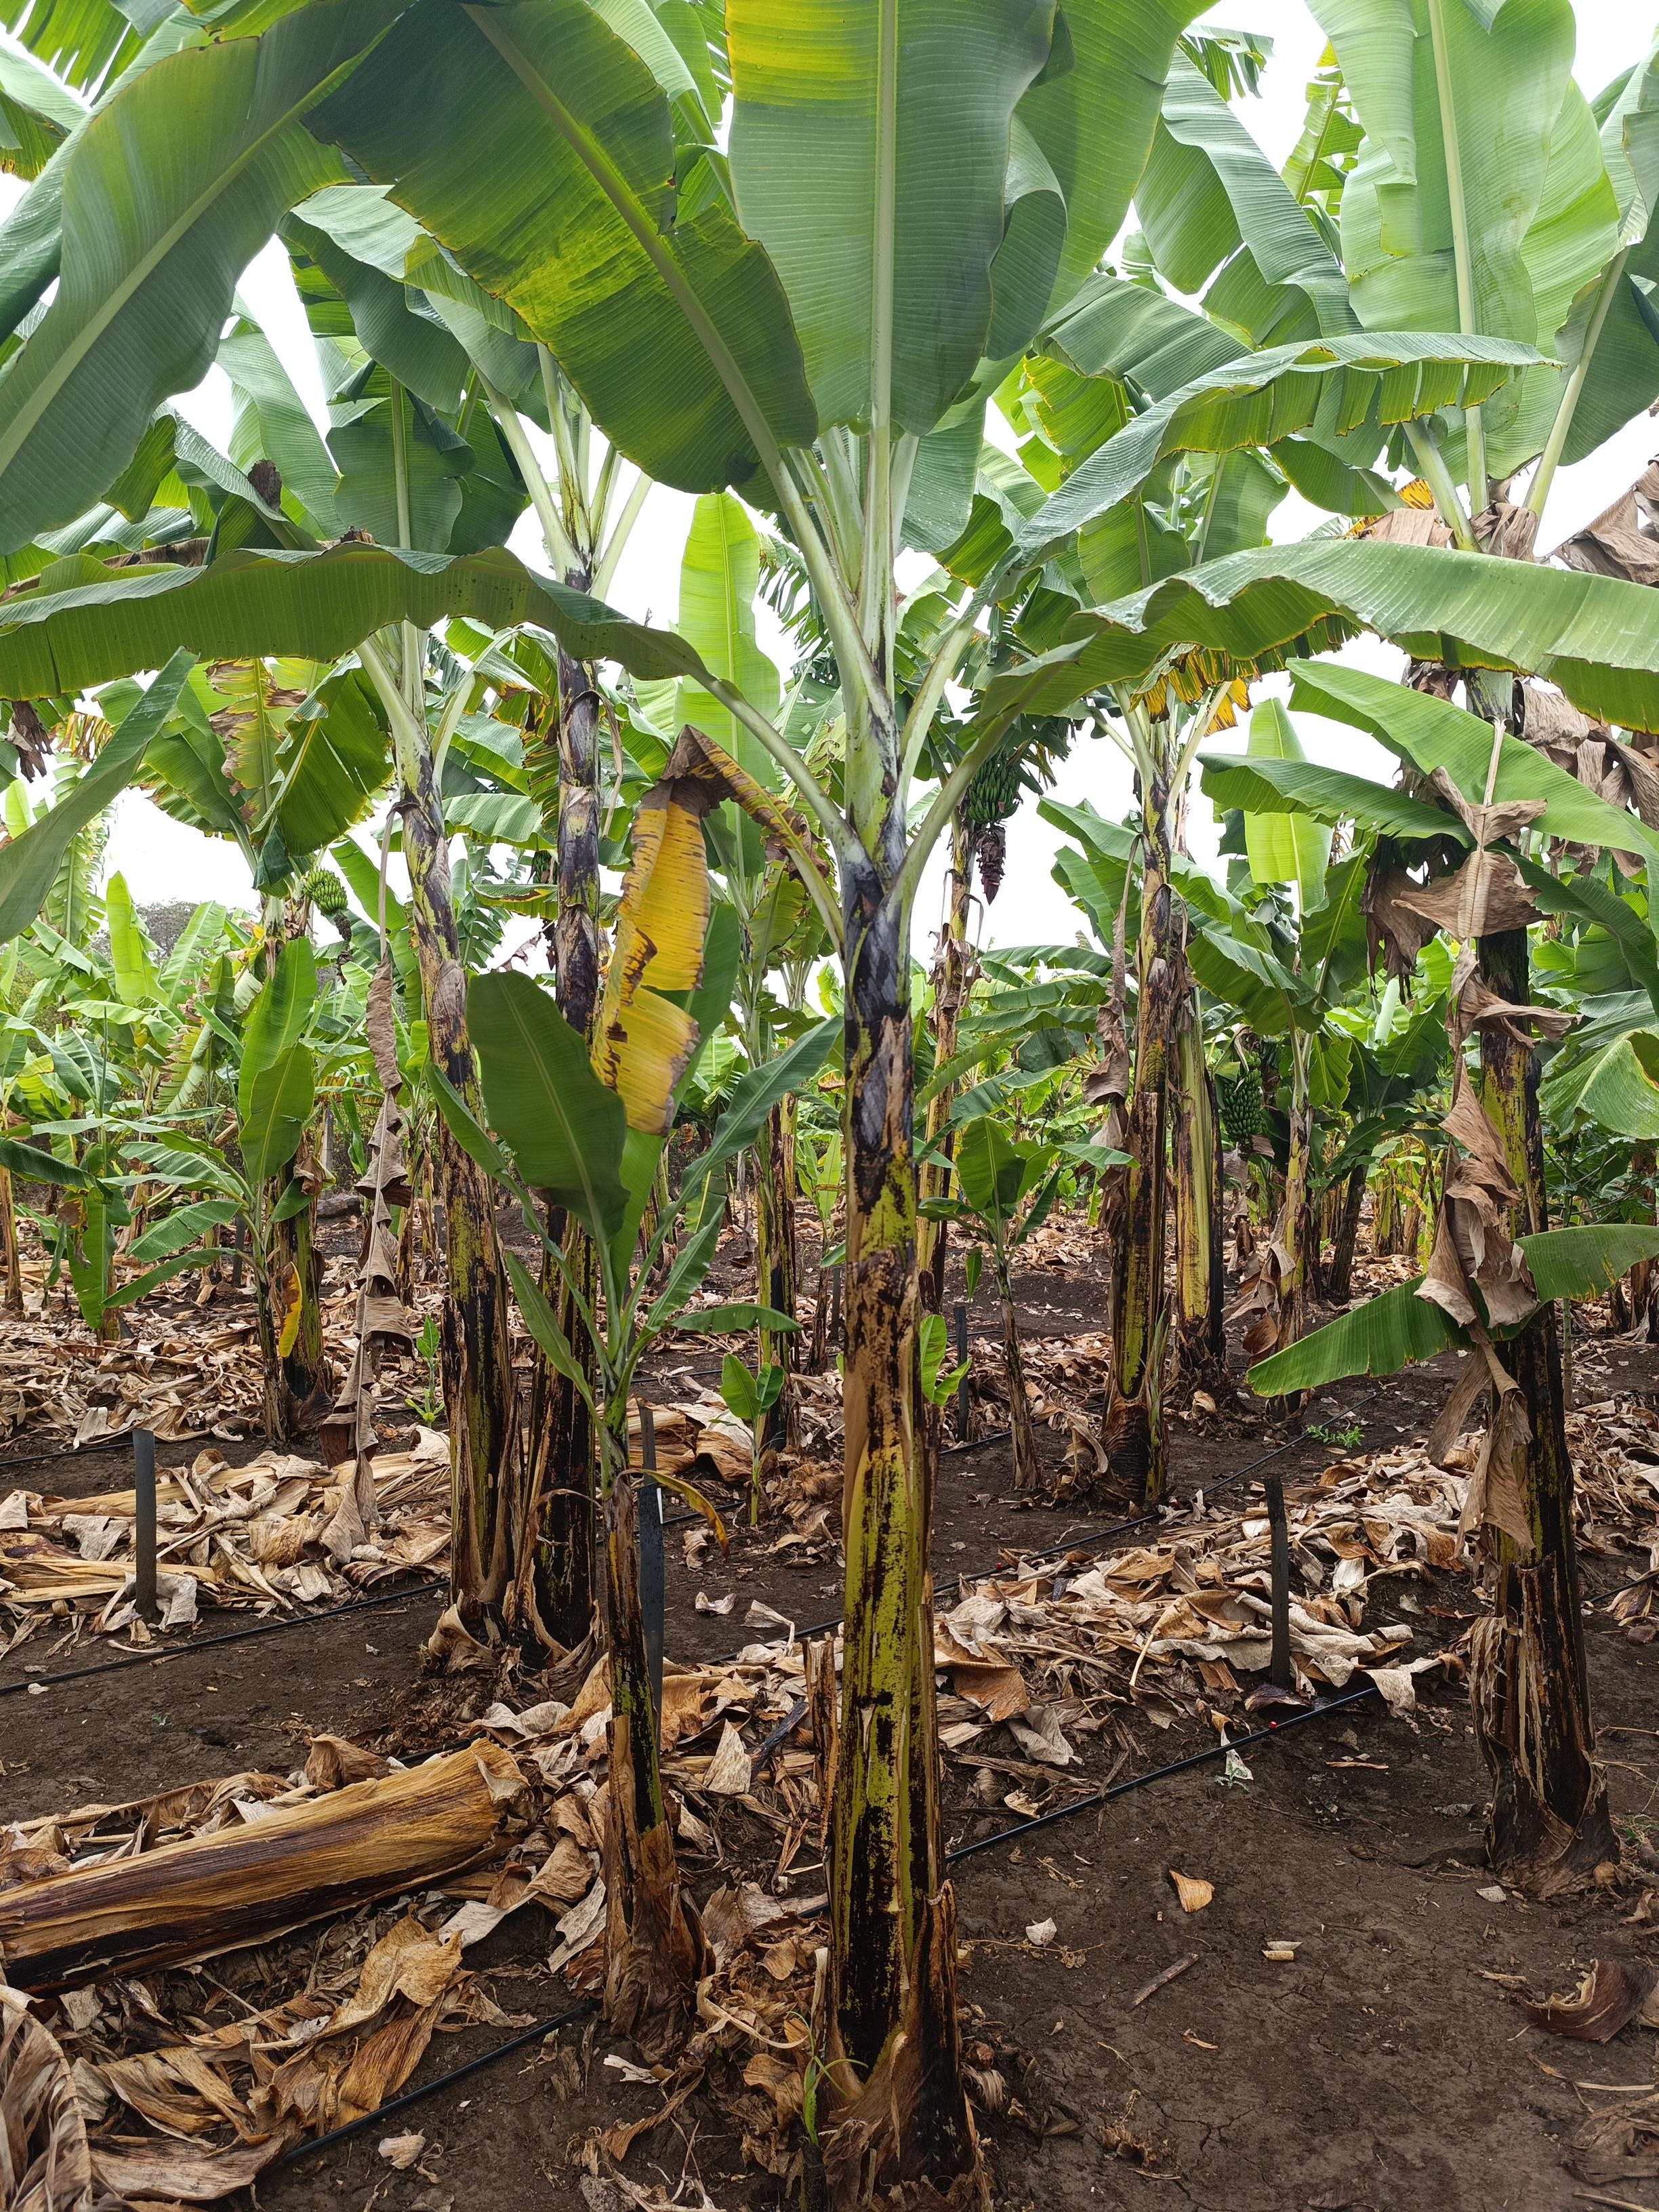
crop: banana
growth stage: vegetative
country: Tanzania
